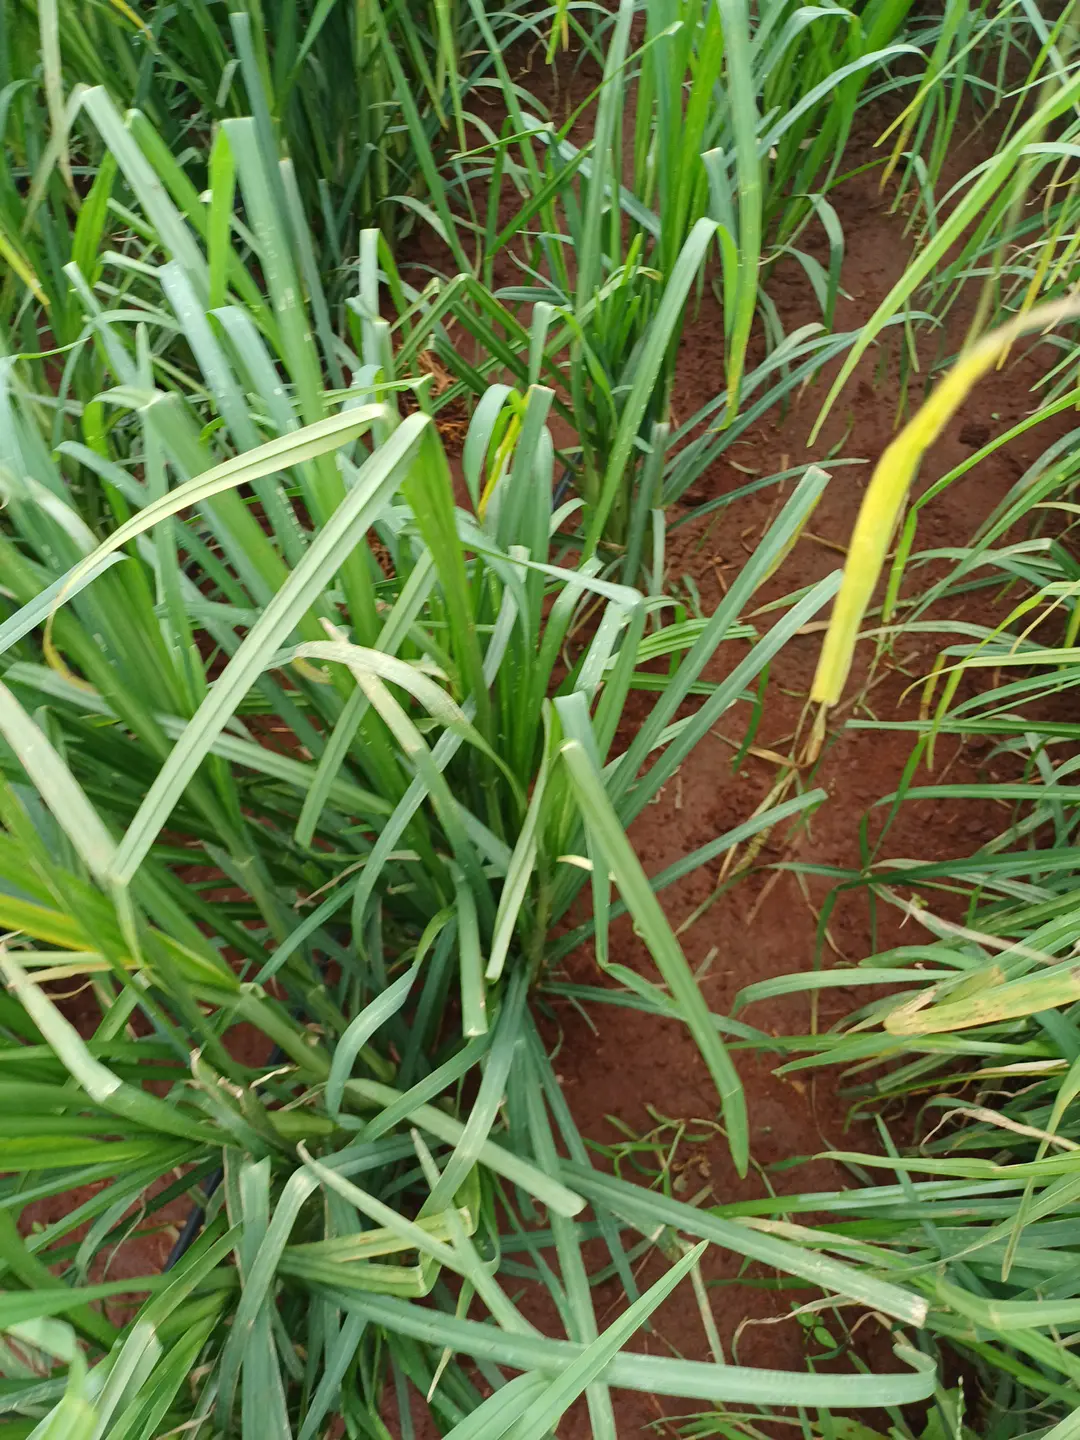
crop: finger millet
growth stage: vegetative
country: Kenya
